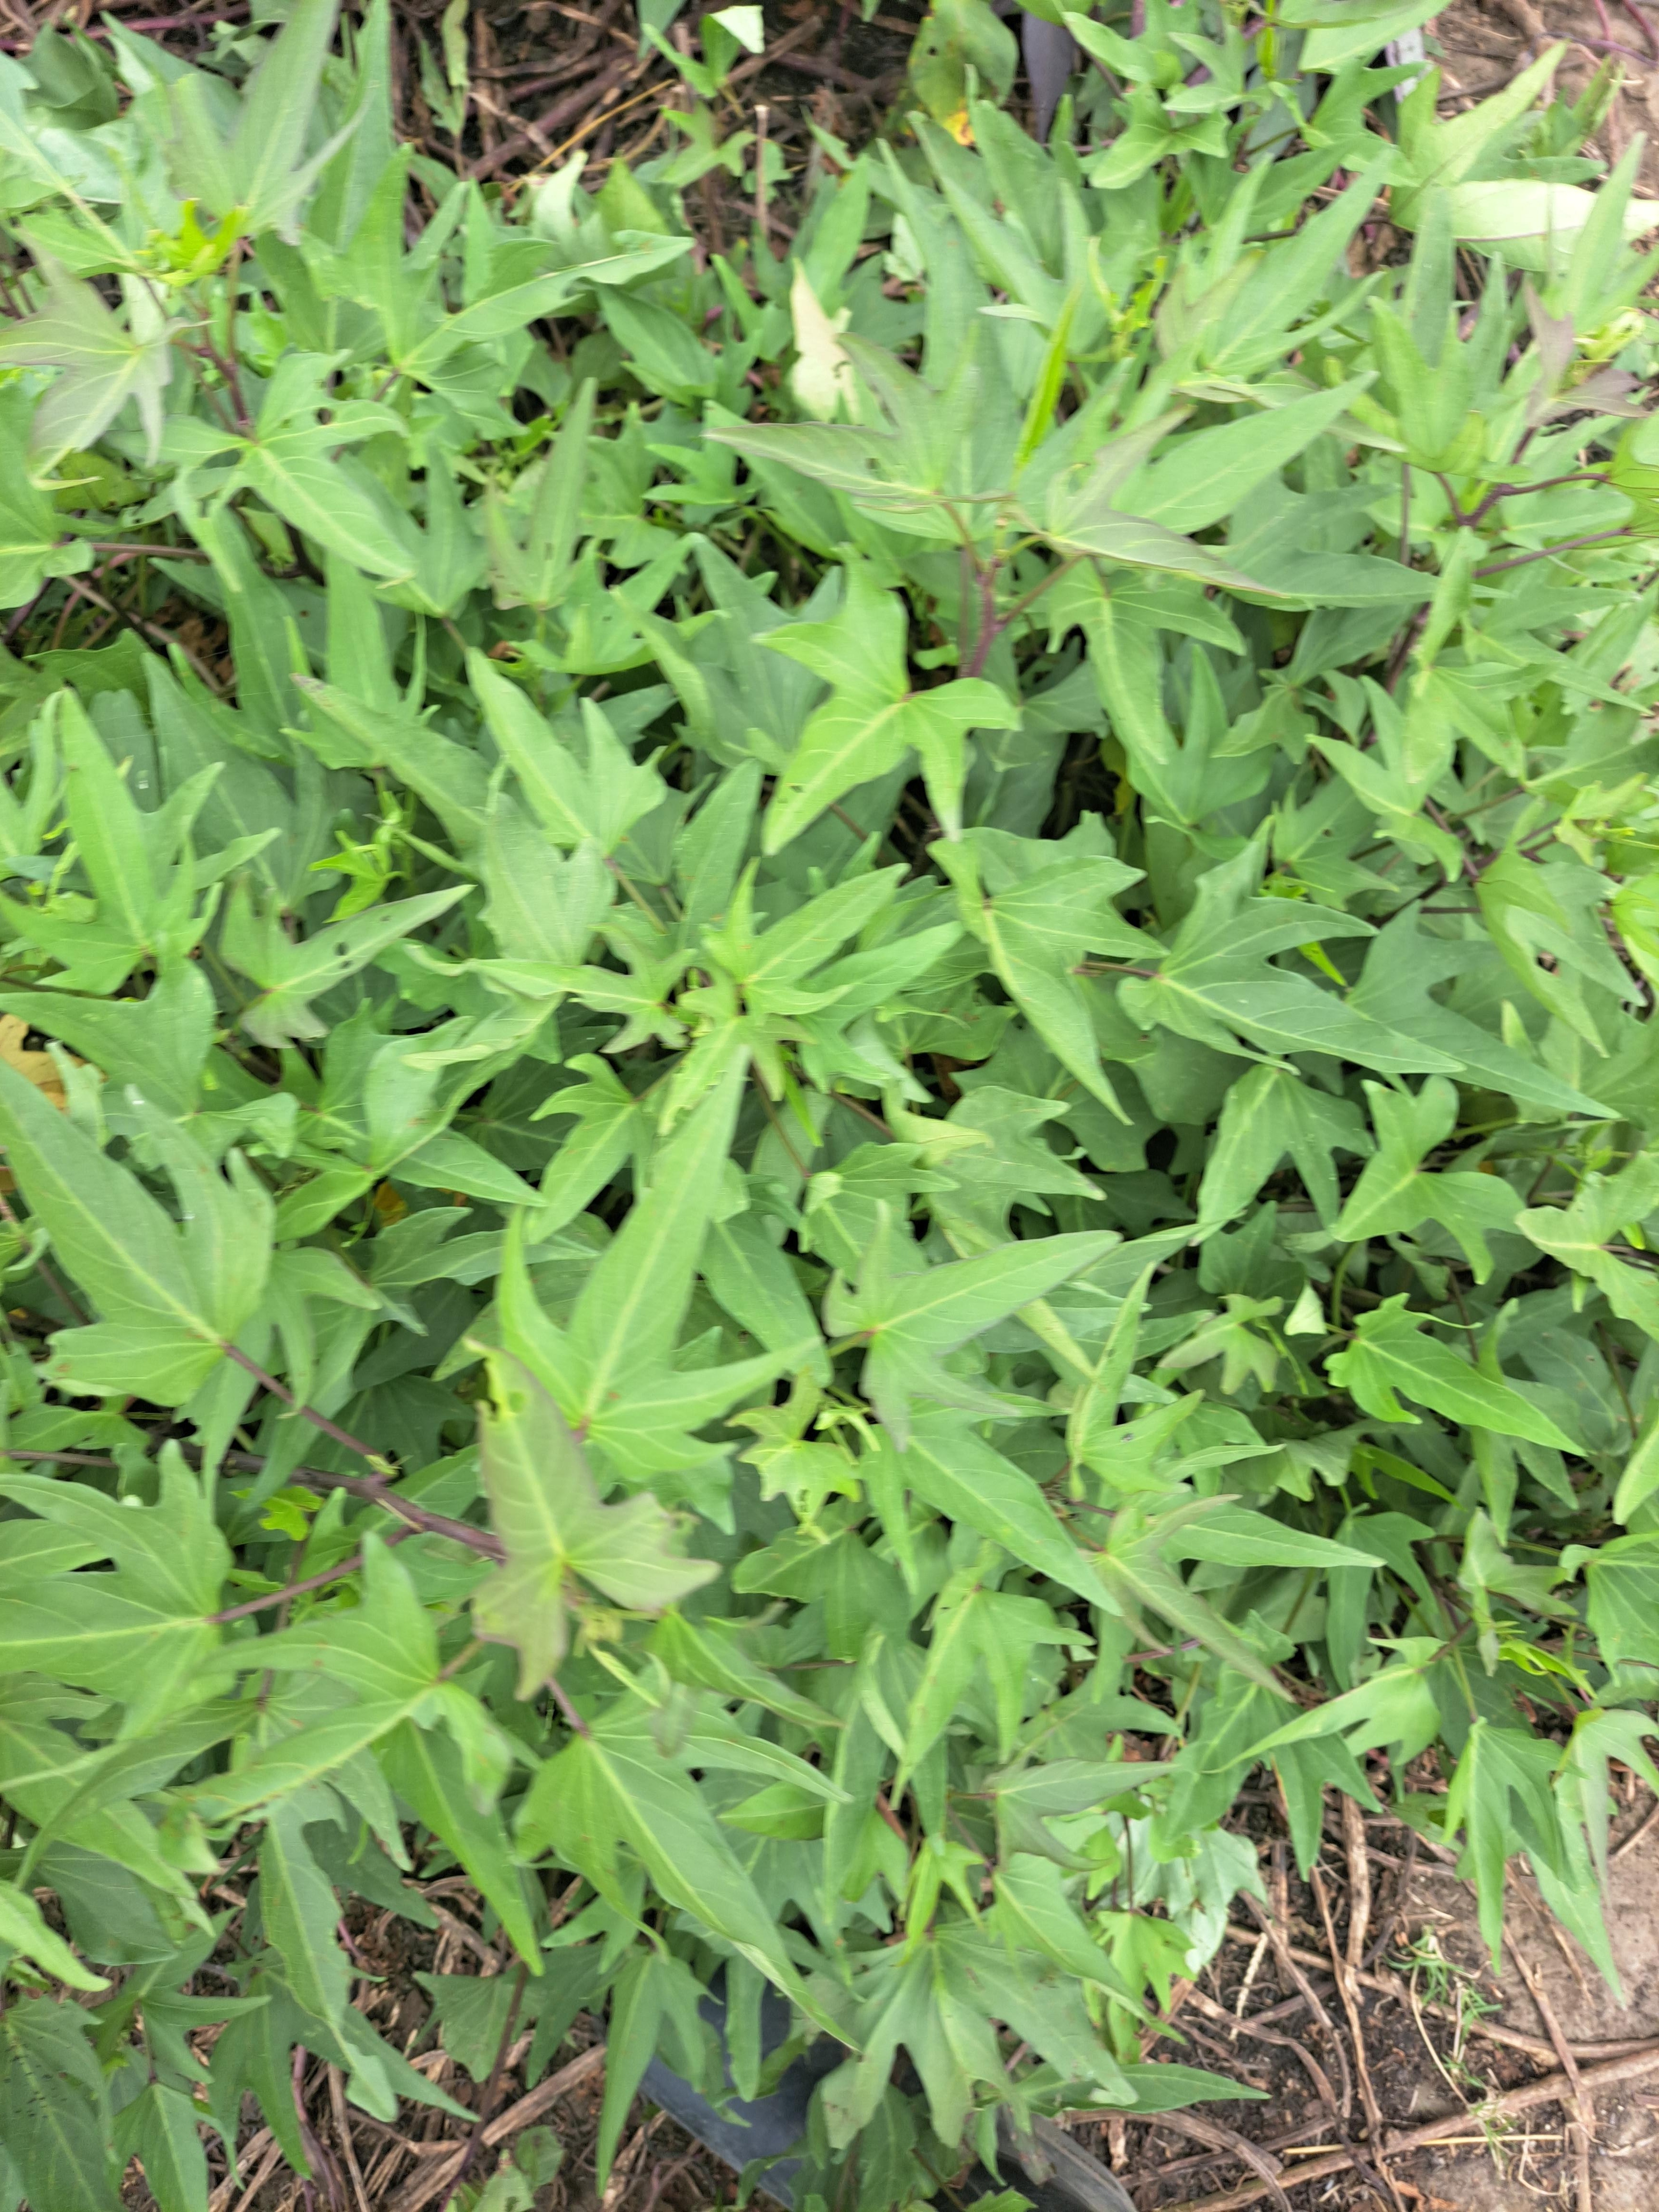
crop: sweet potato
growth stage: flowering
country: Tanzania
